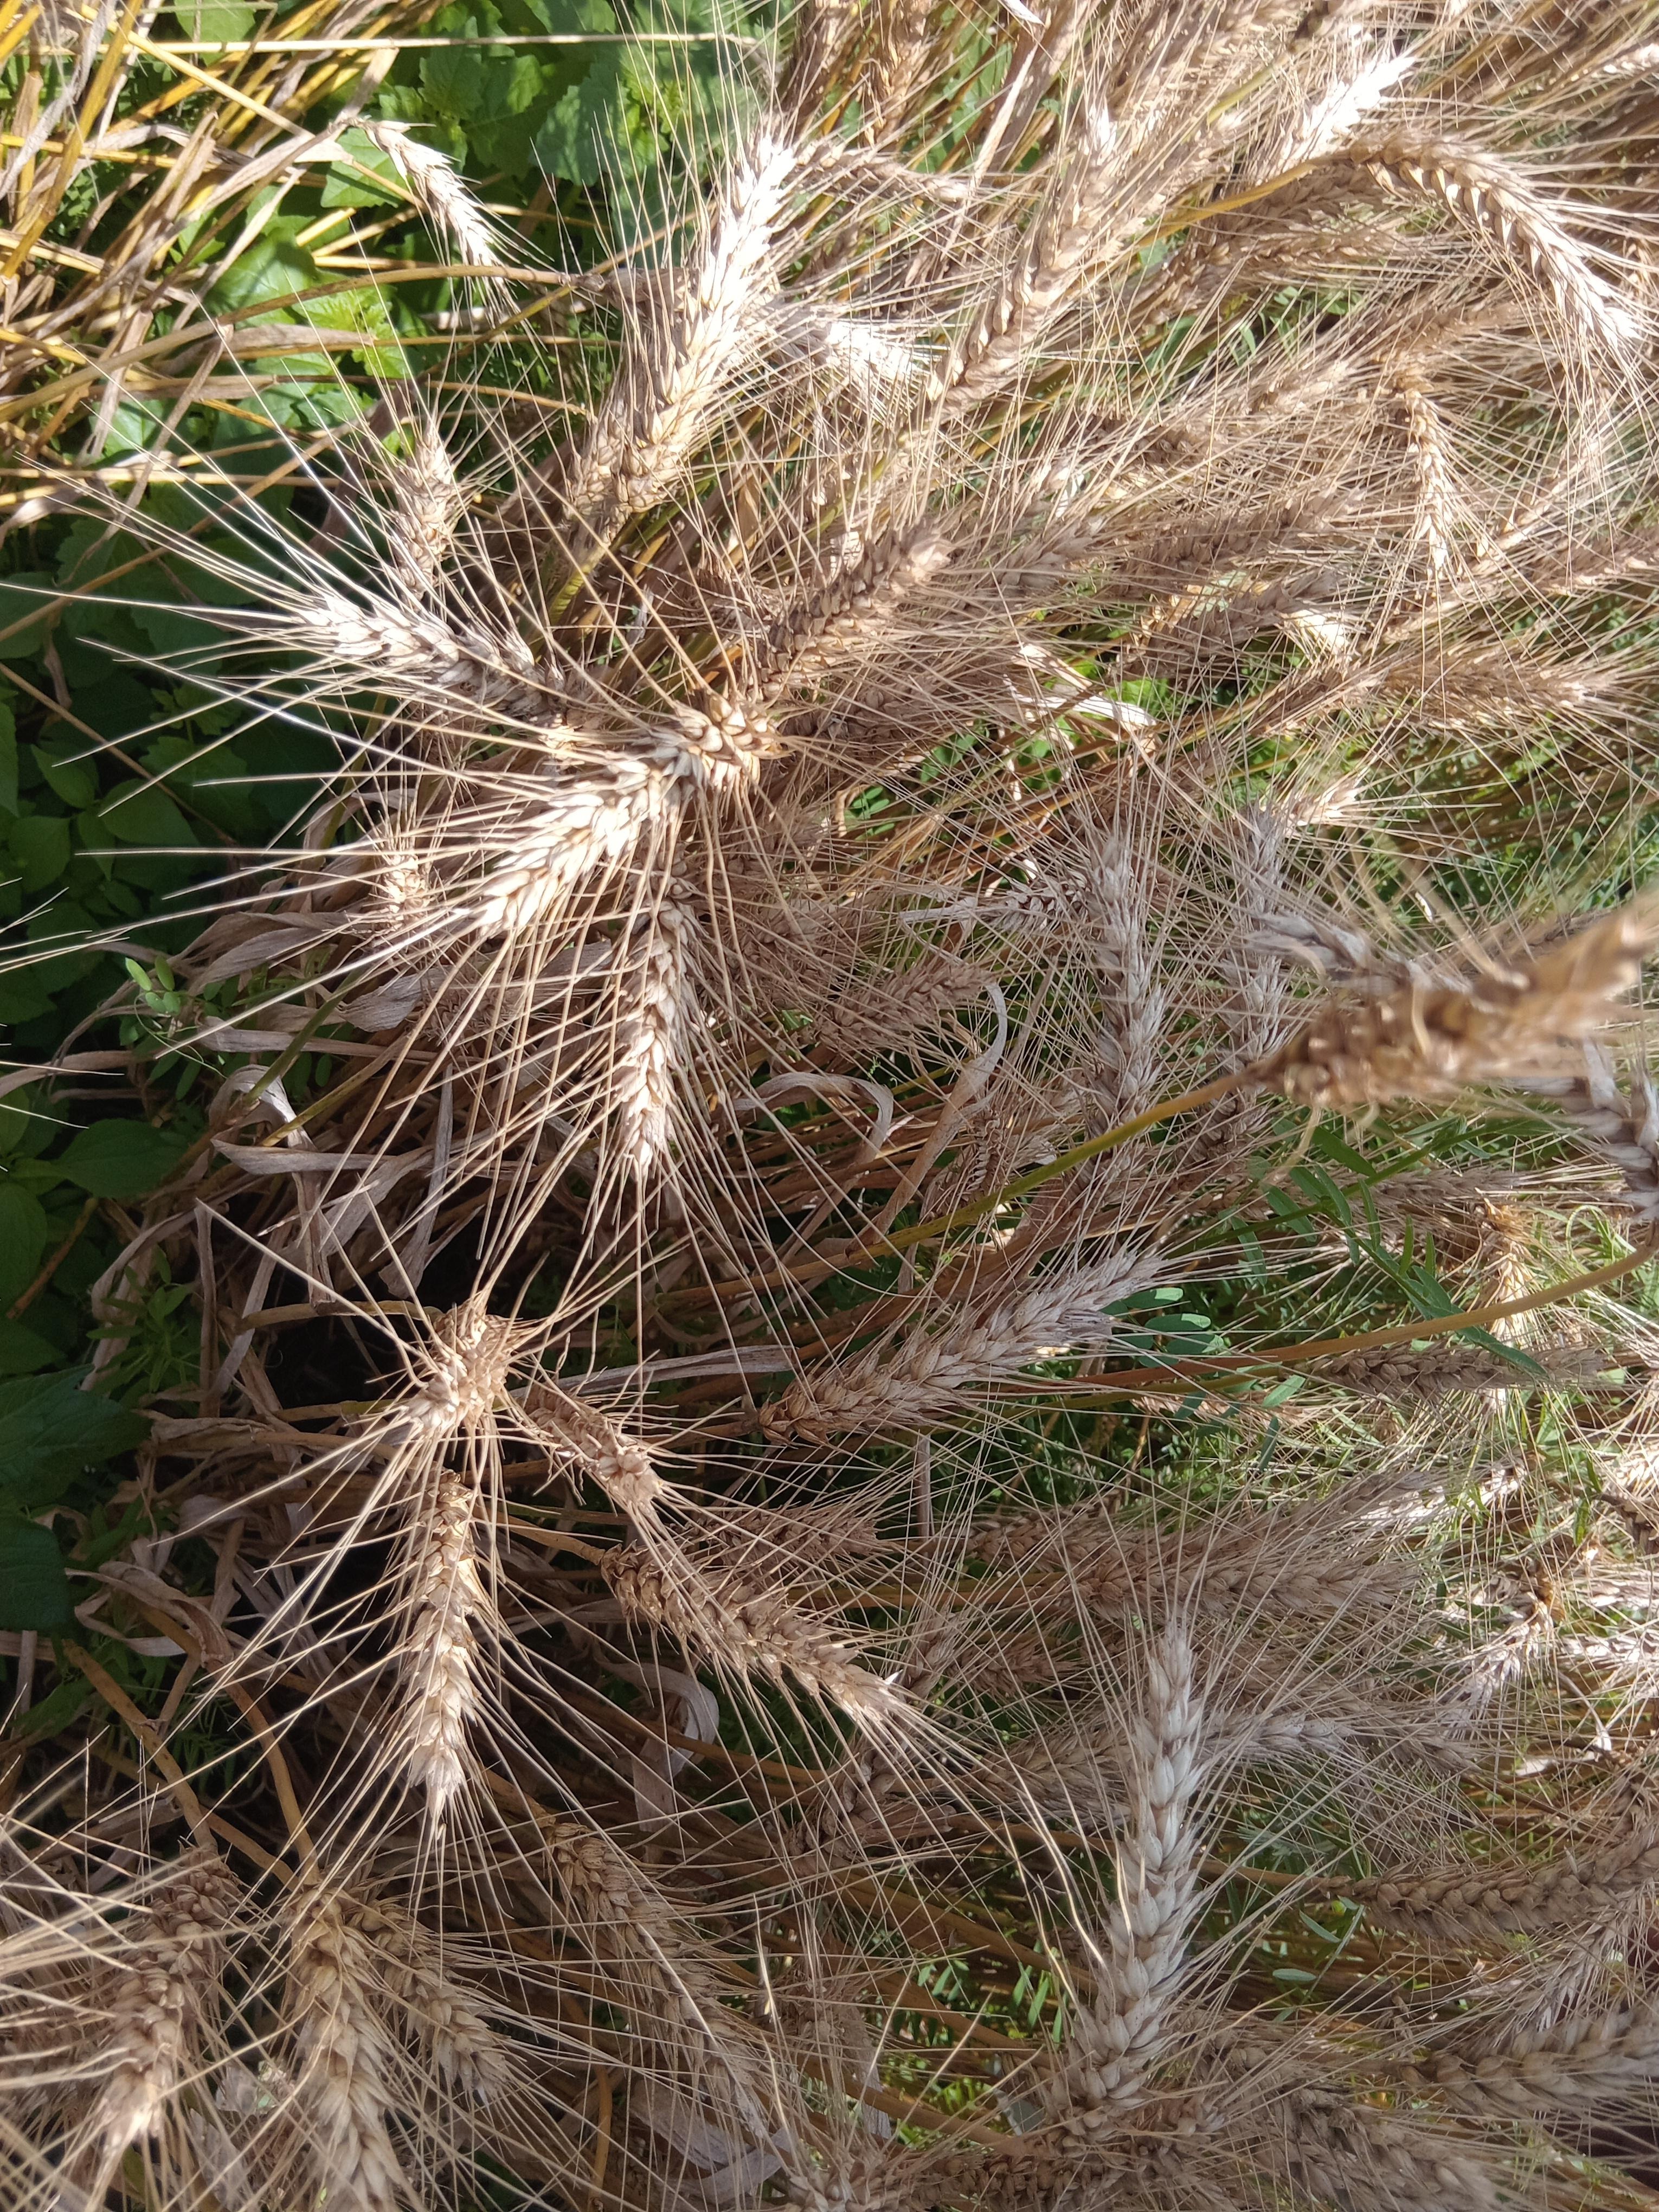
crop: wheat
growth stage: maturity
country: Kenya
